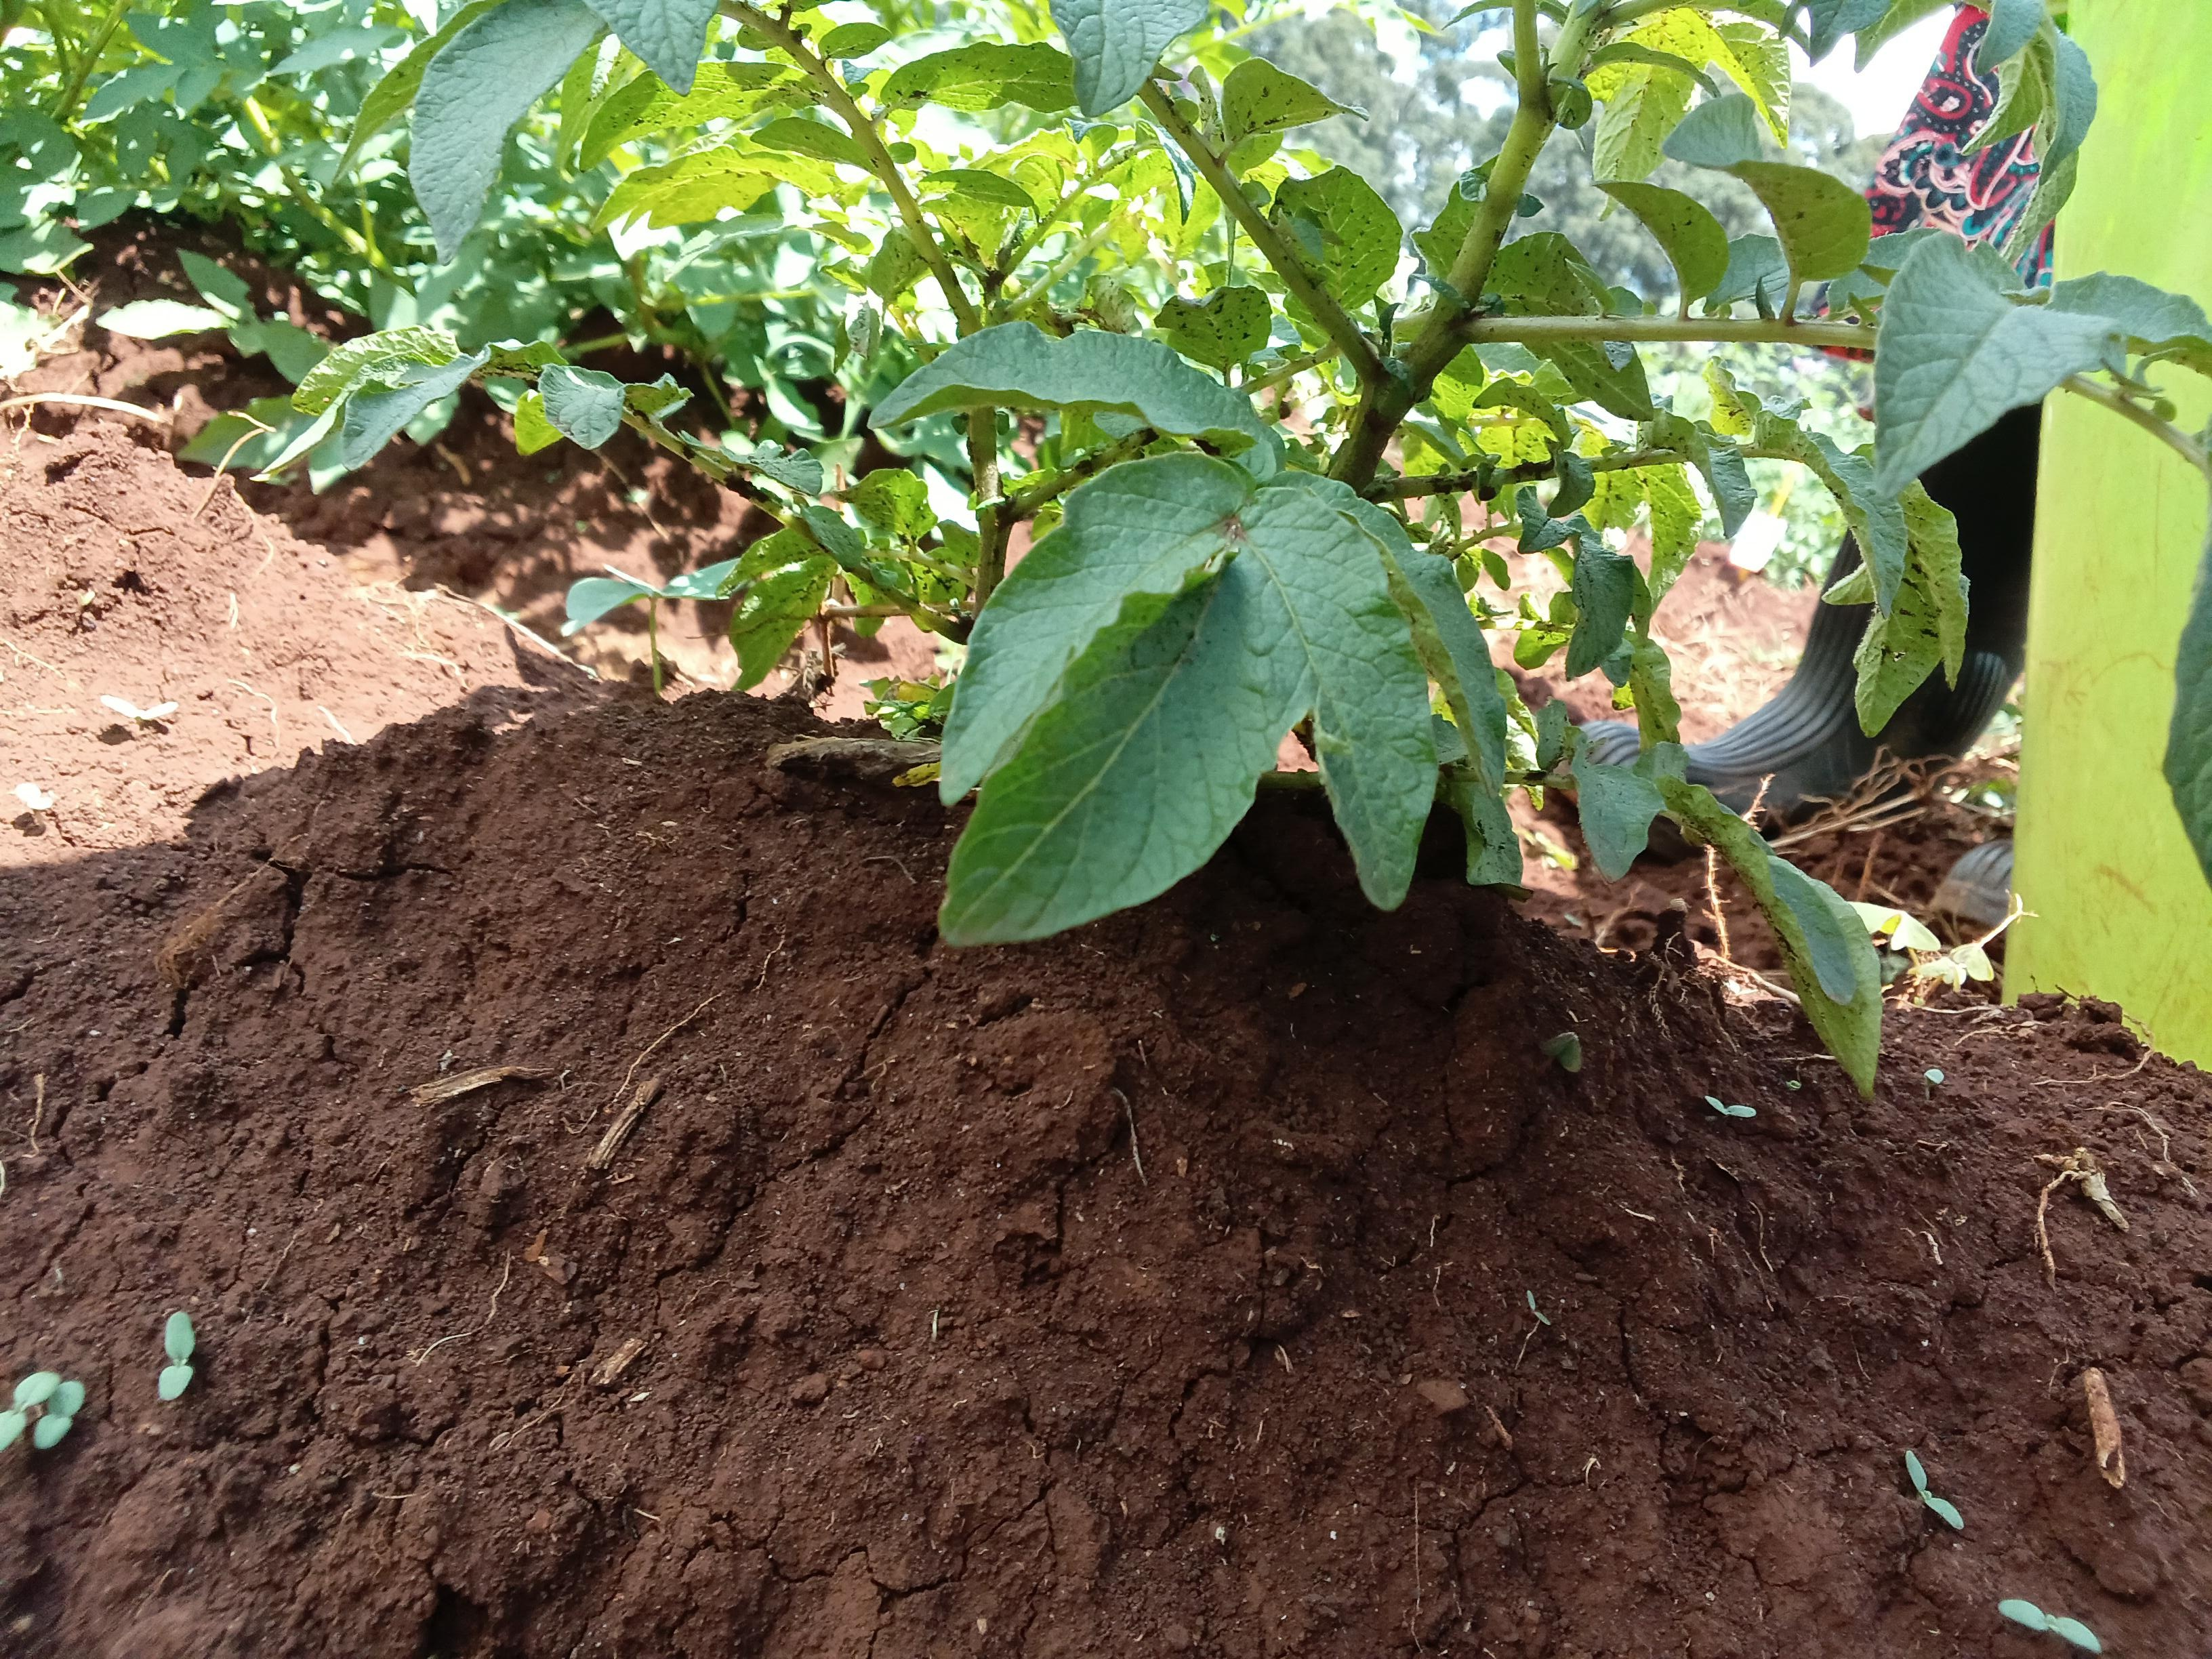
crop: potato
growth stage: flowering
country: Kenya
